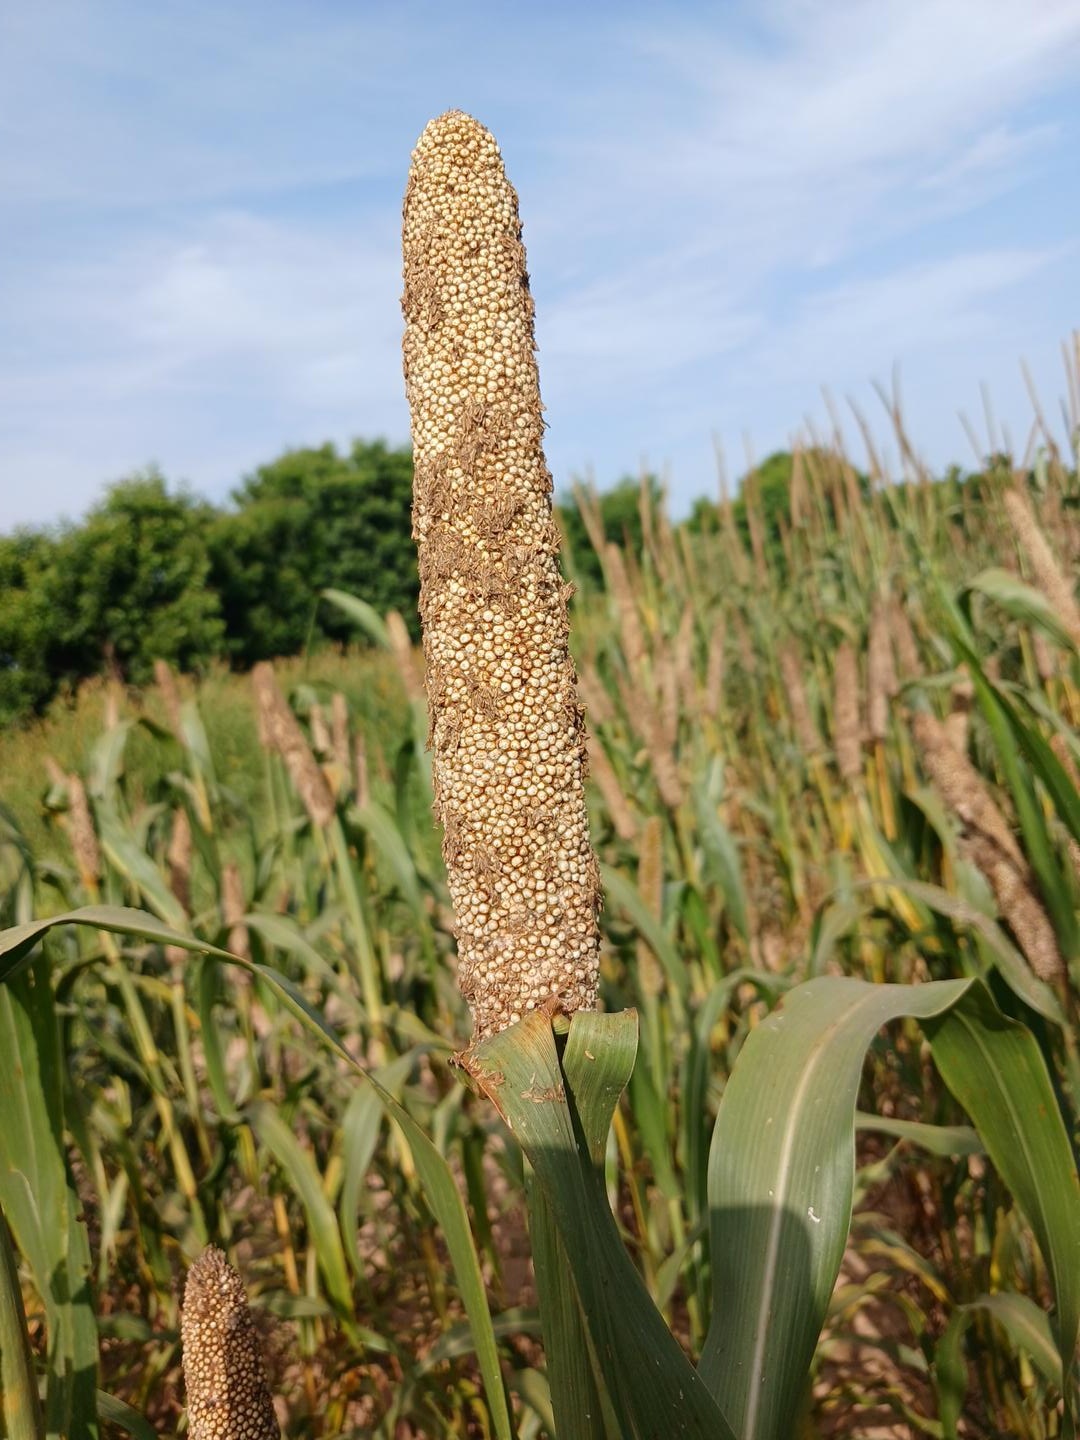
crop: pearl millet
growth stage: maturity
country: Senegal
